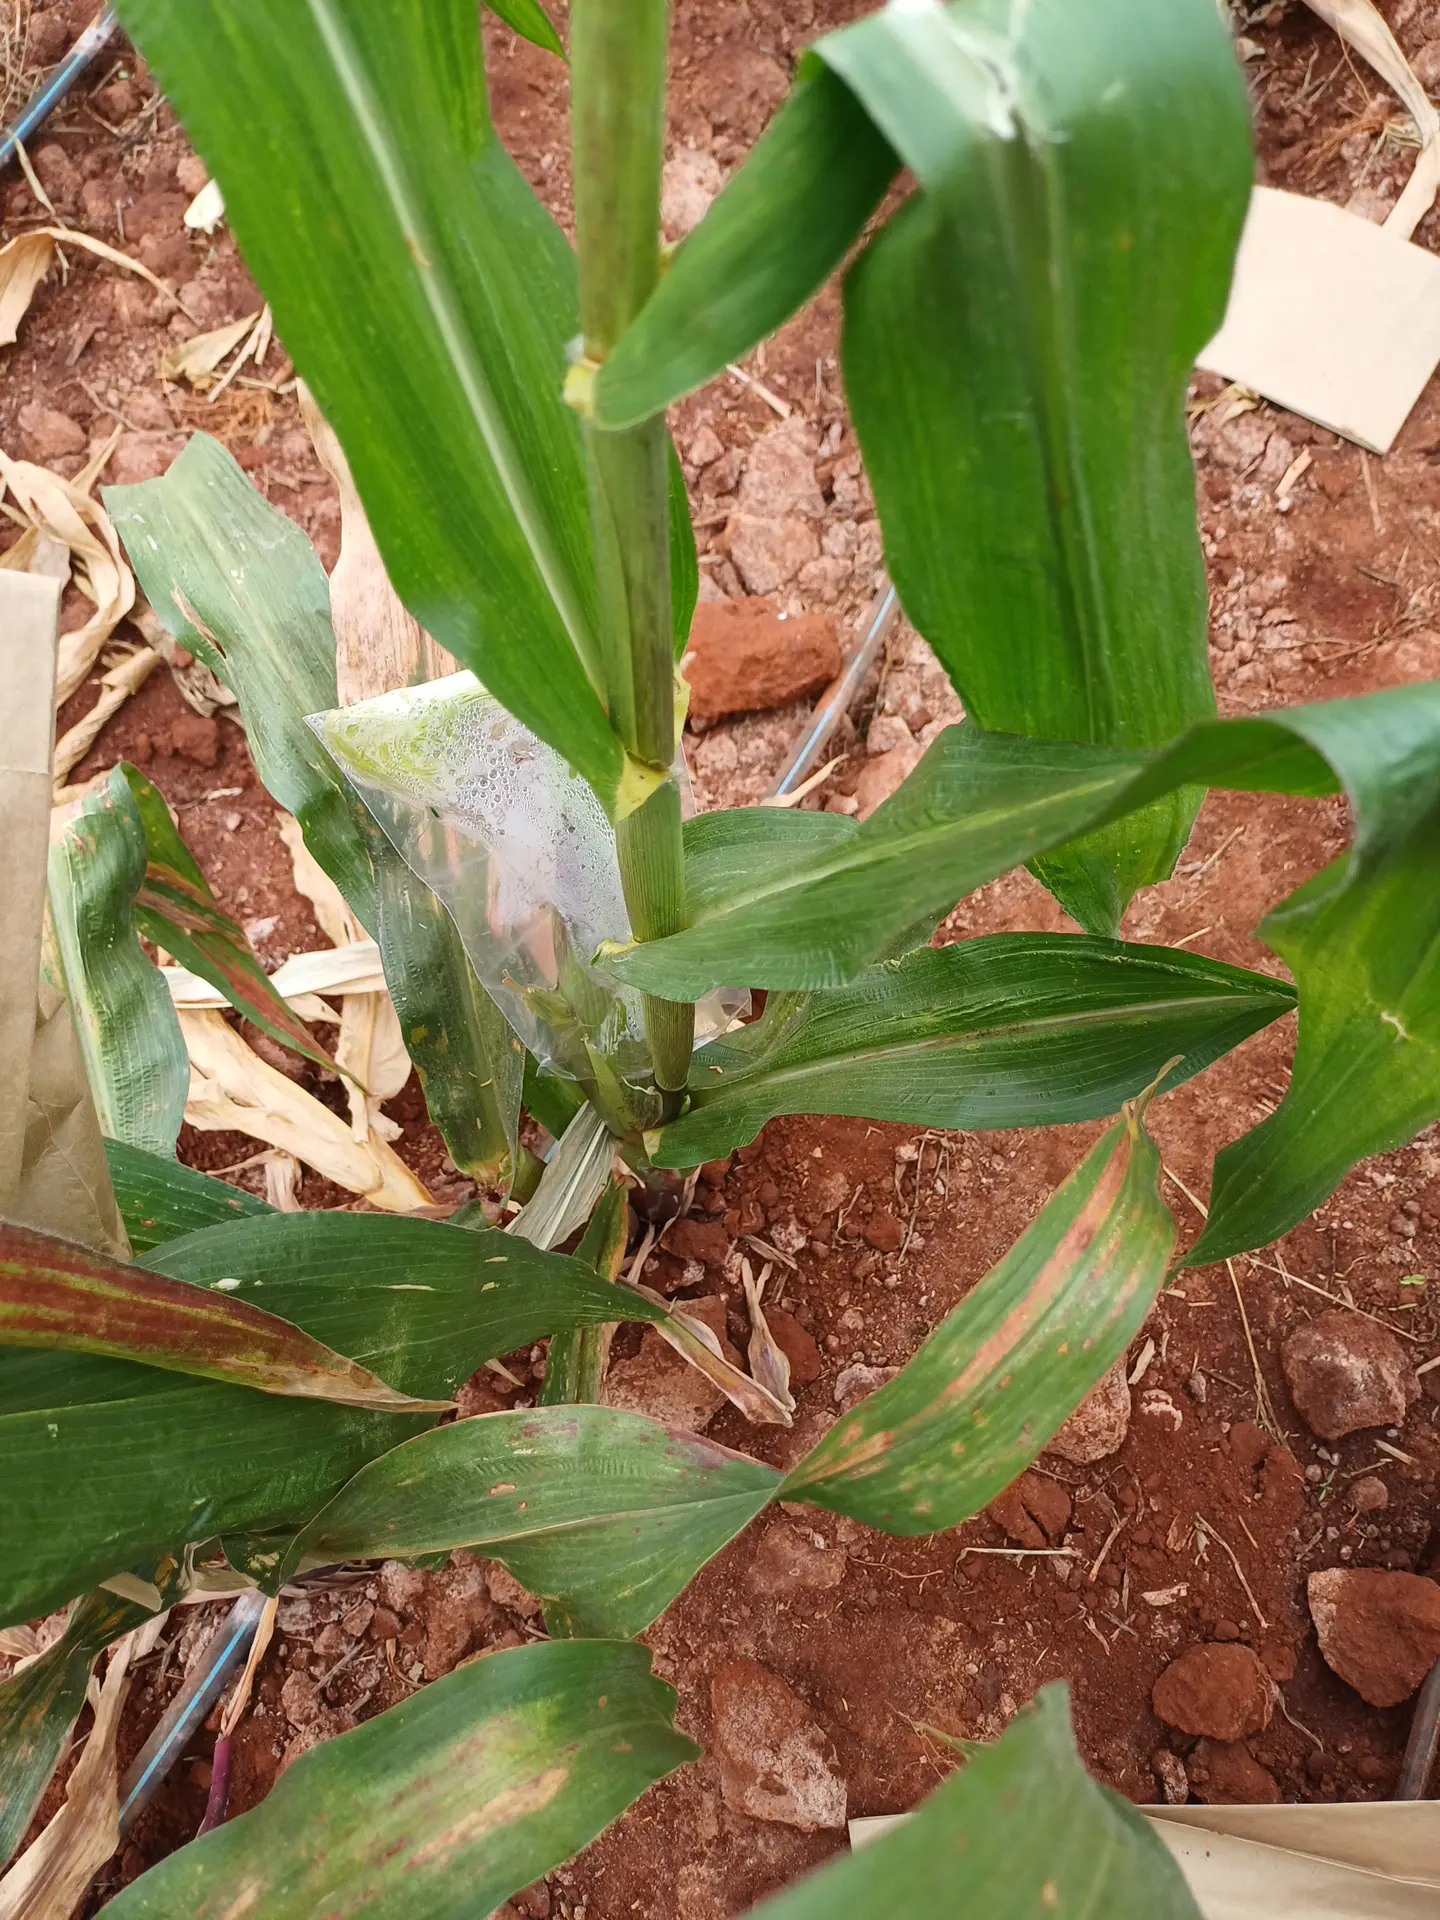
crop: maize
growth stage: flowering
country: Kenya
